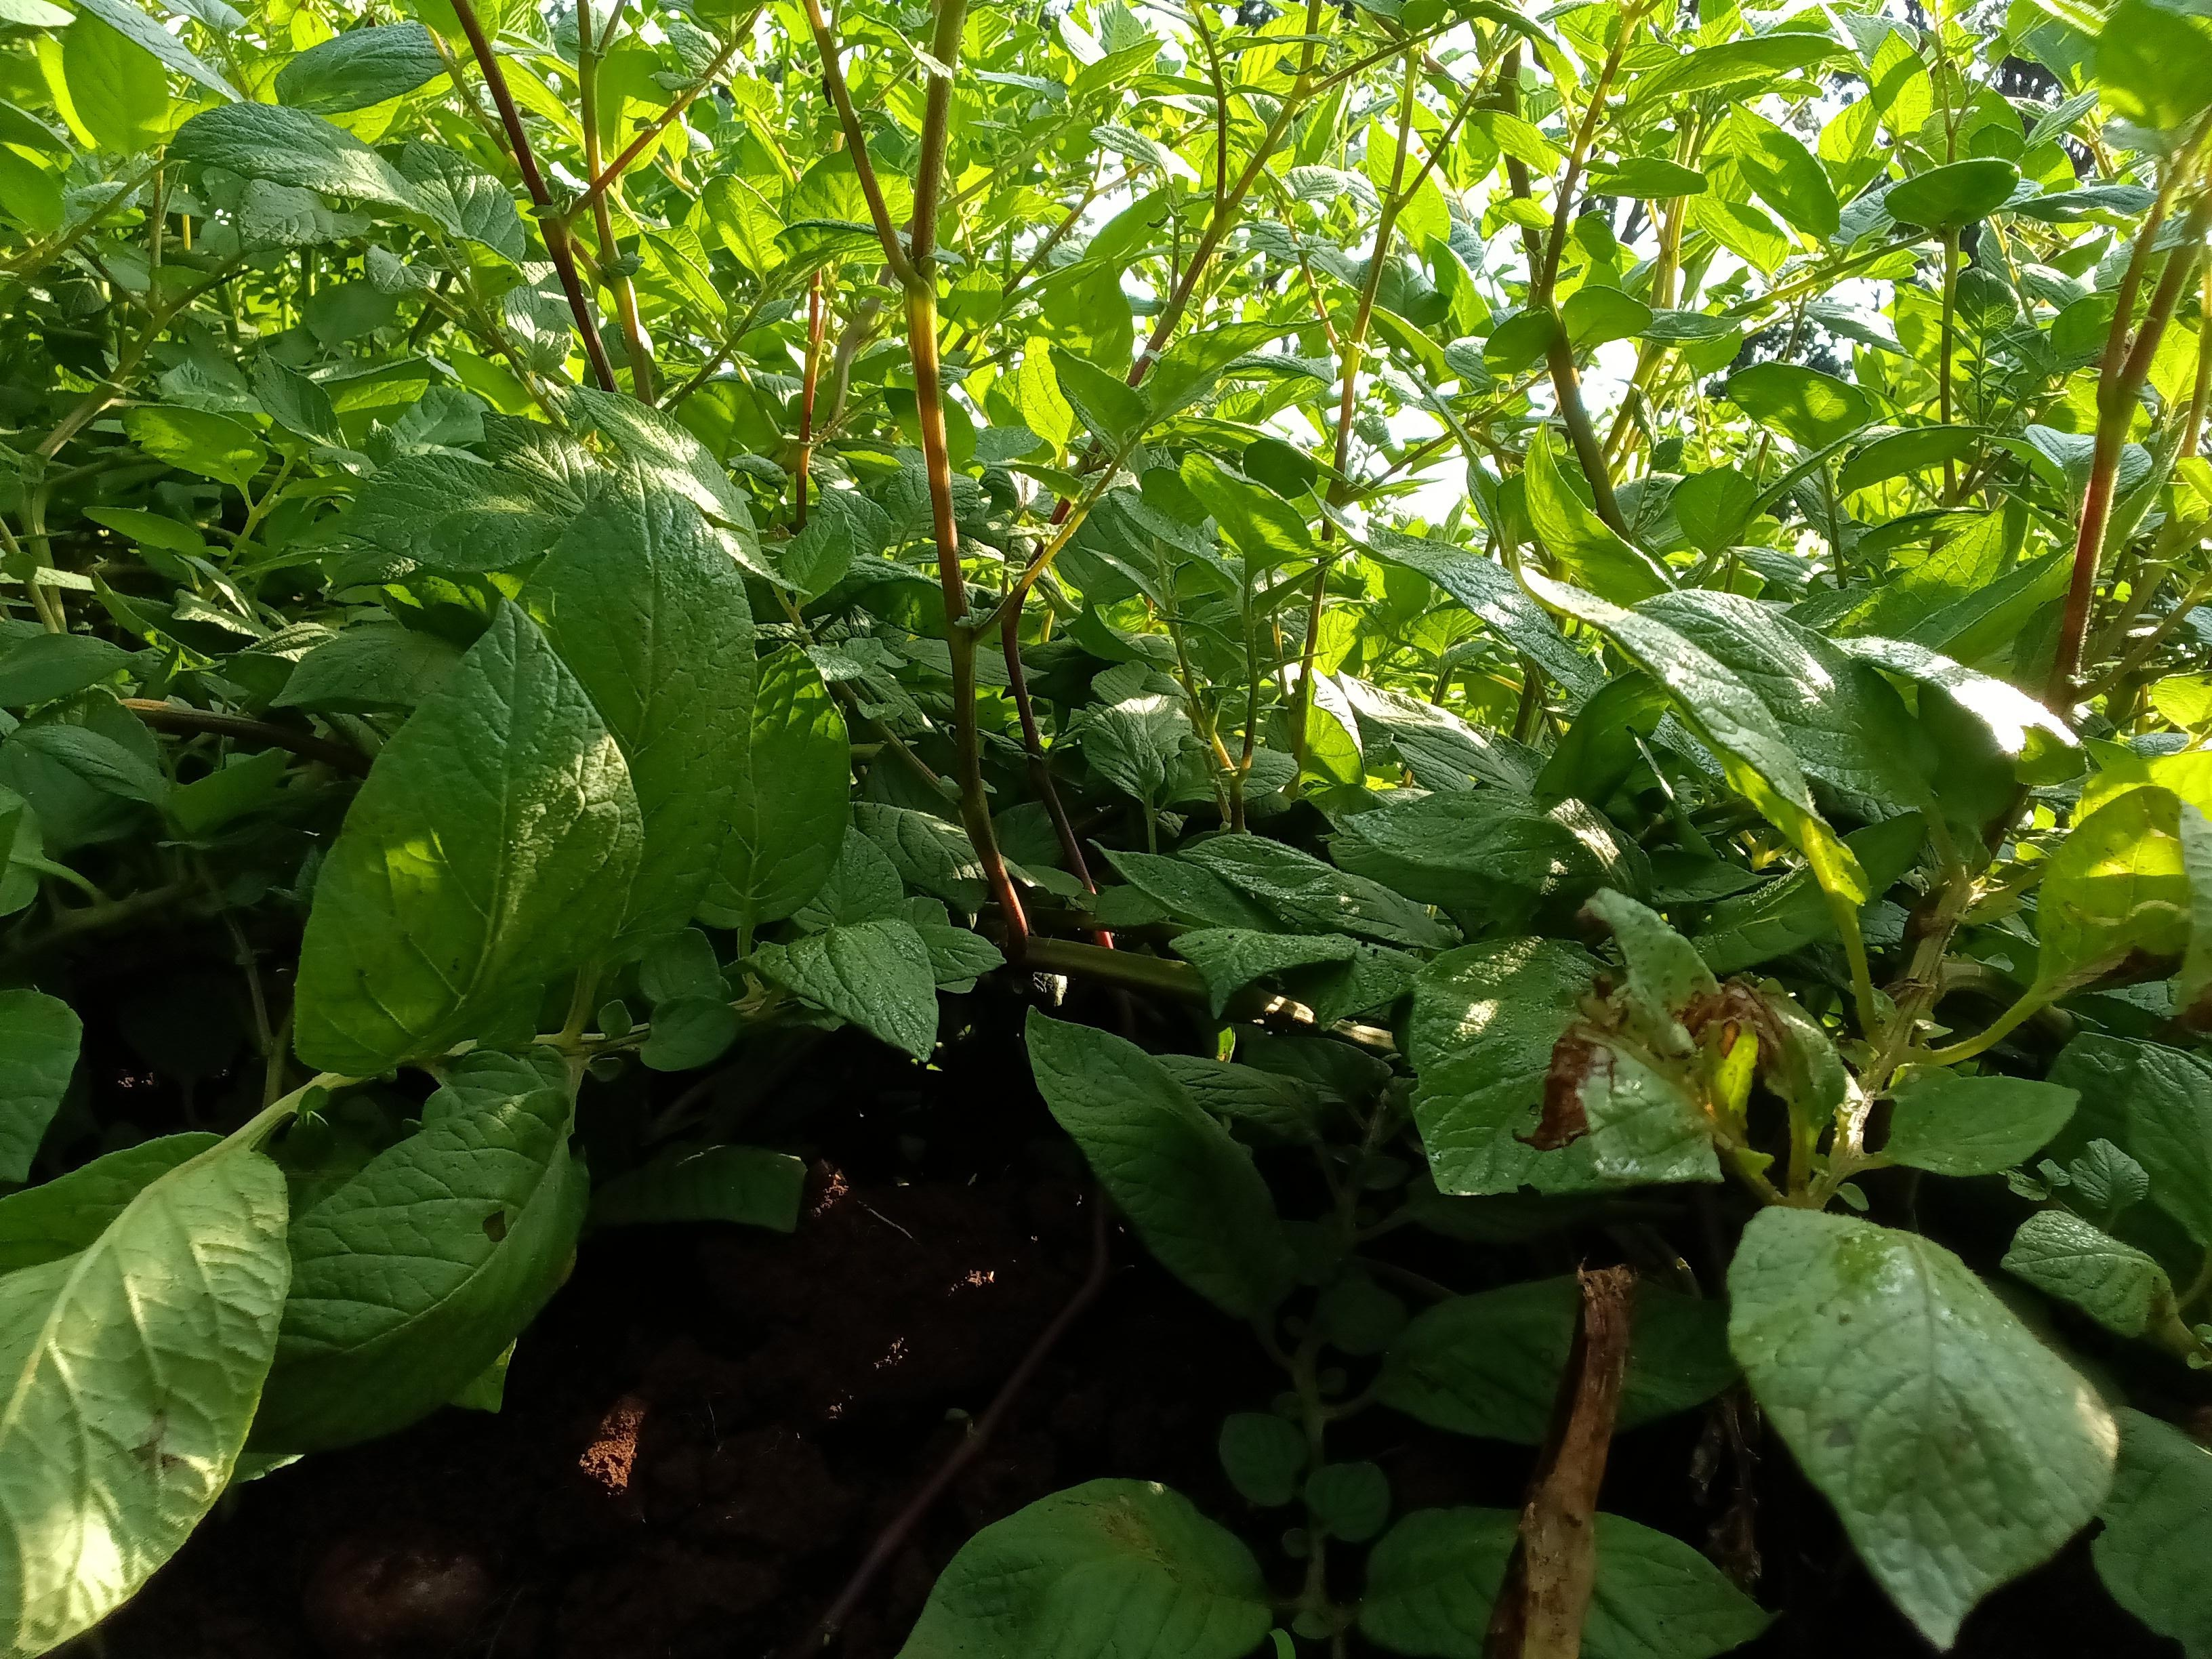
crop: potato
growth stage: maturity
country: Kenya
